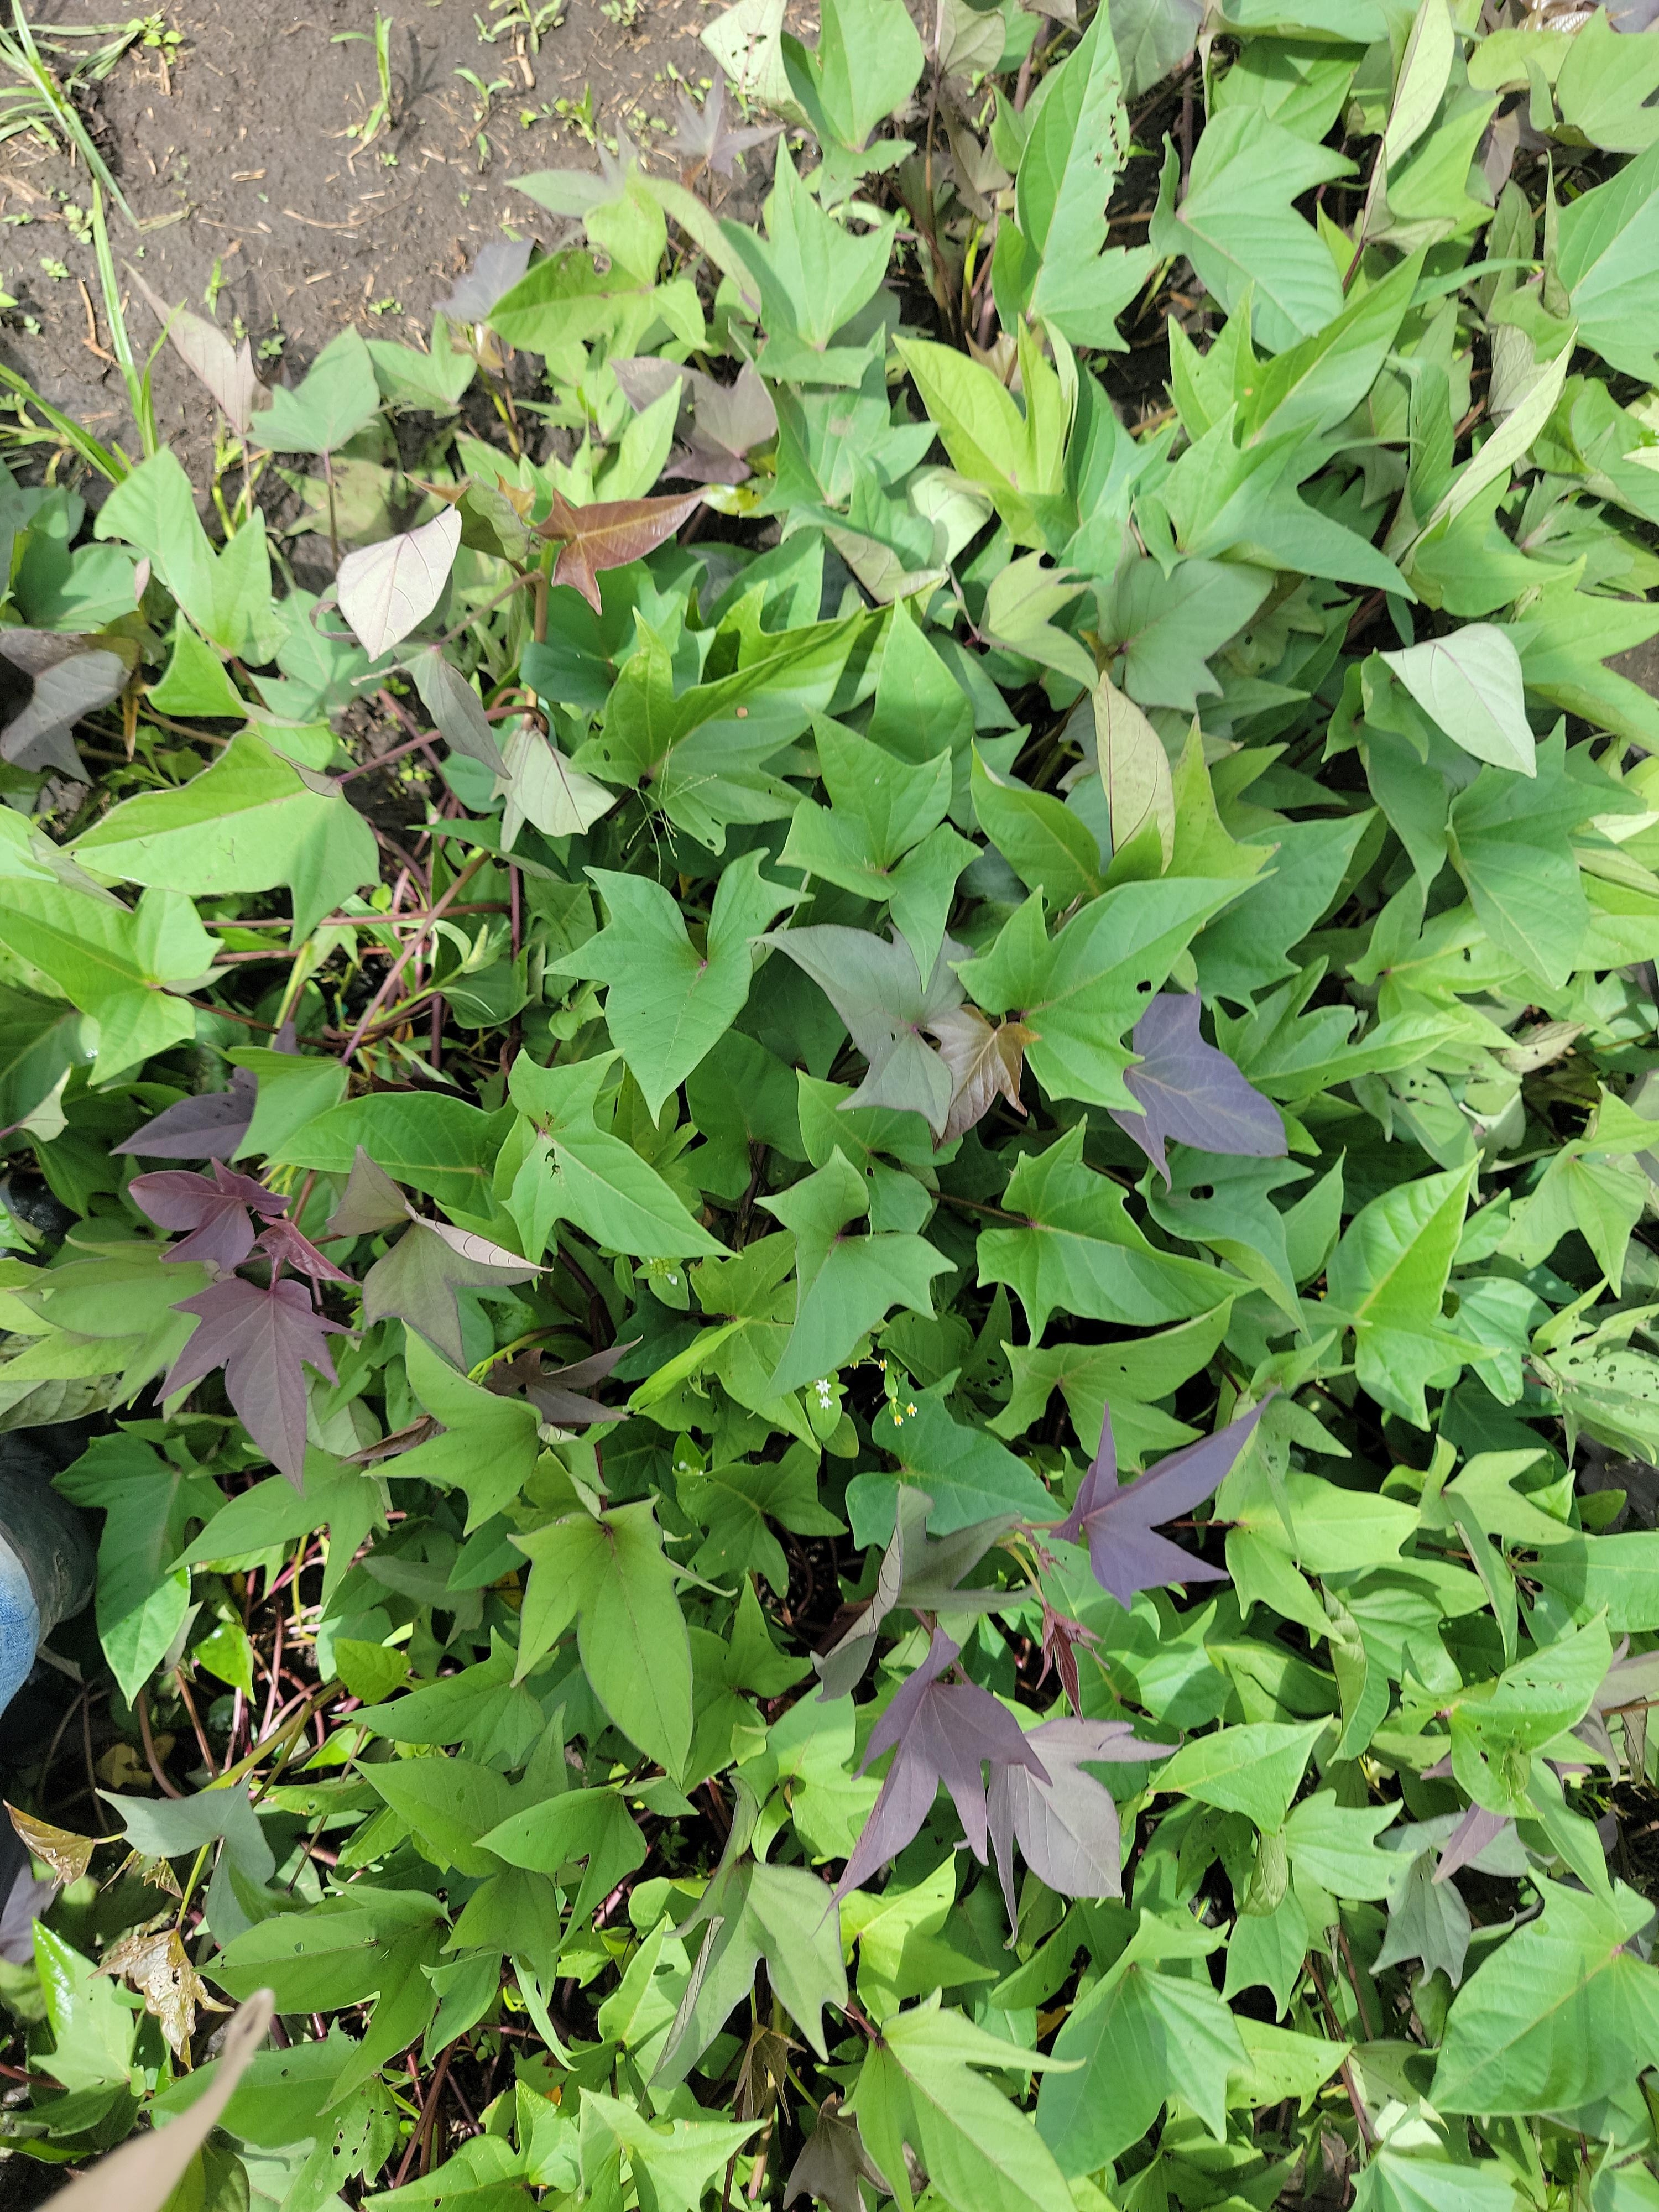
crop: sweet potato
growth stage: vegetative
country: Tanzania
